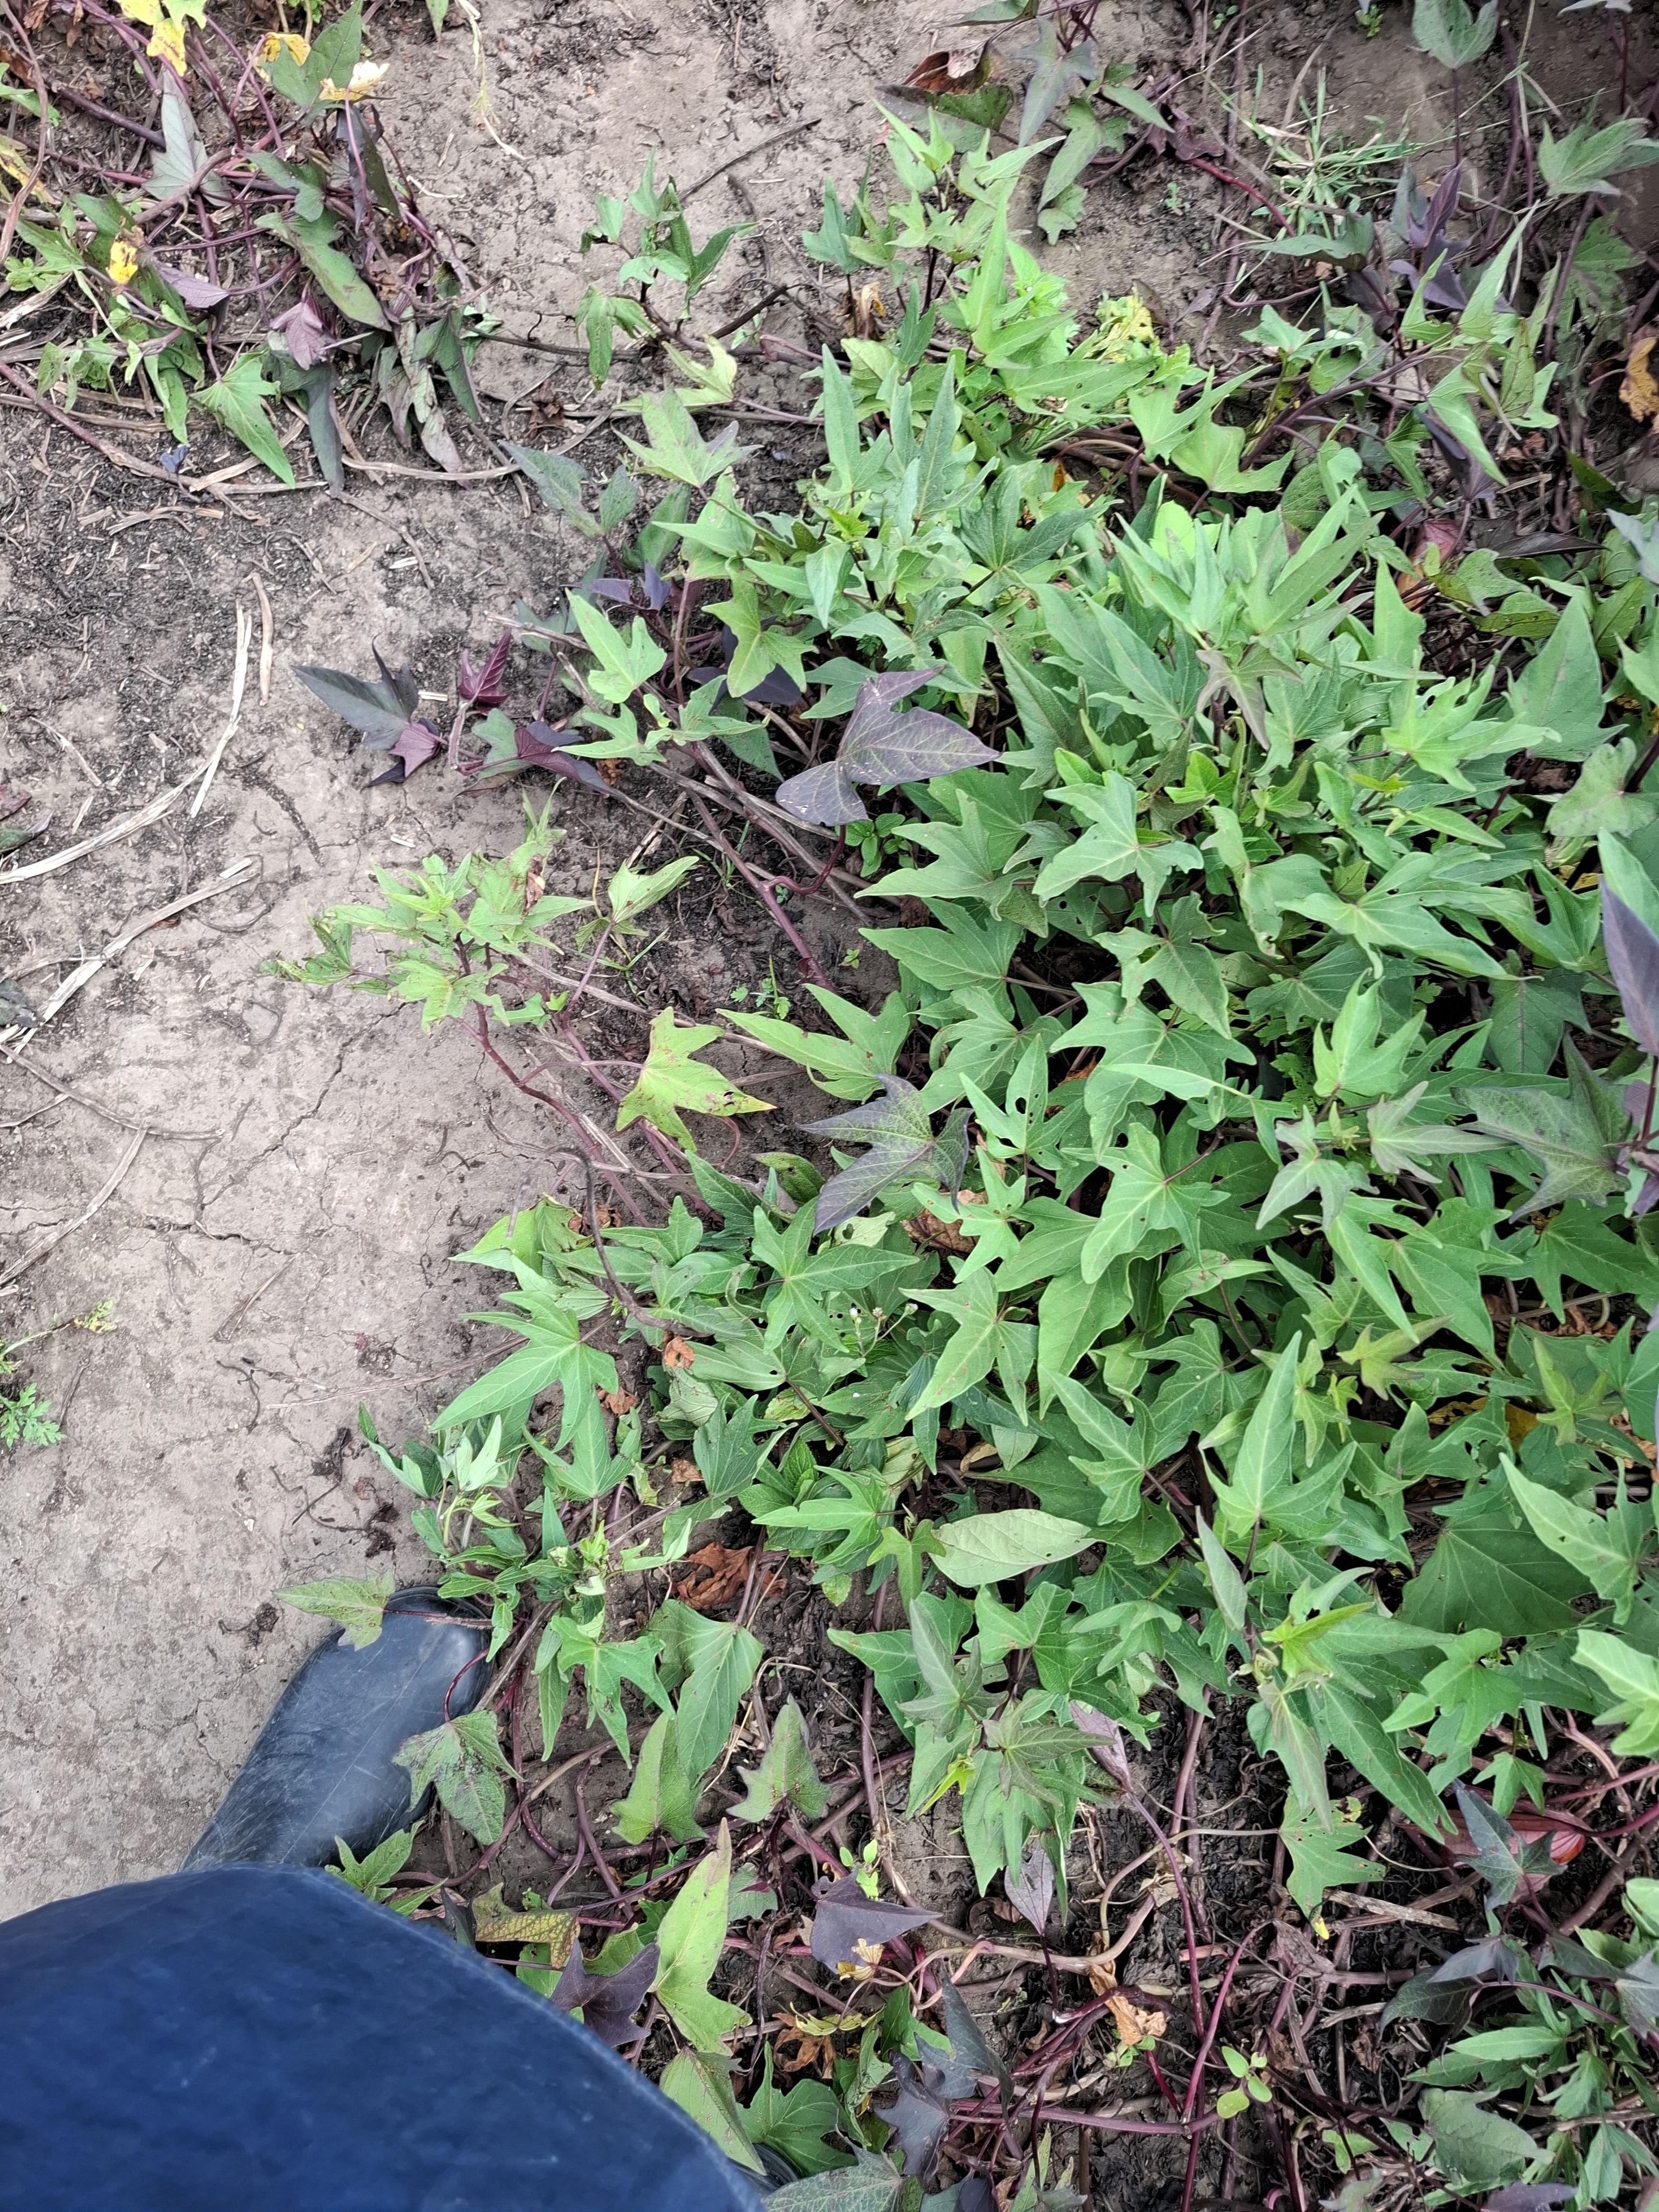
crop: sweet potato
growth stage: flowering
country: Tanzania
